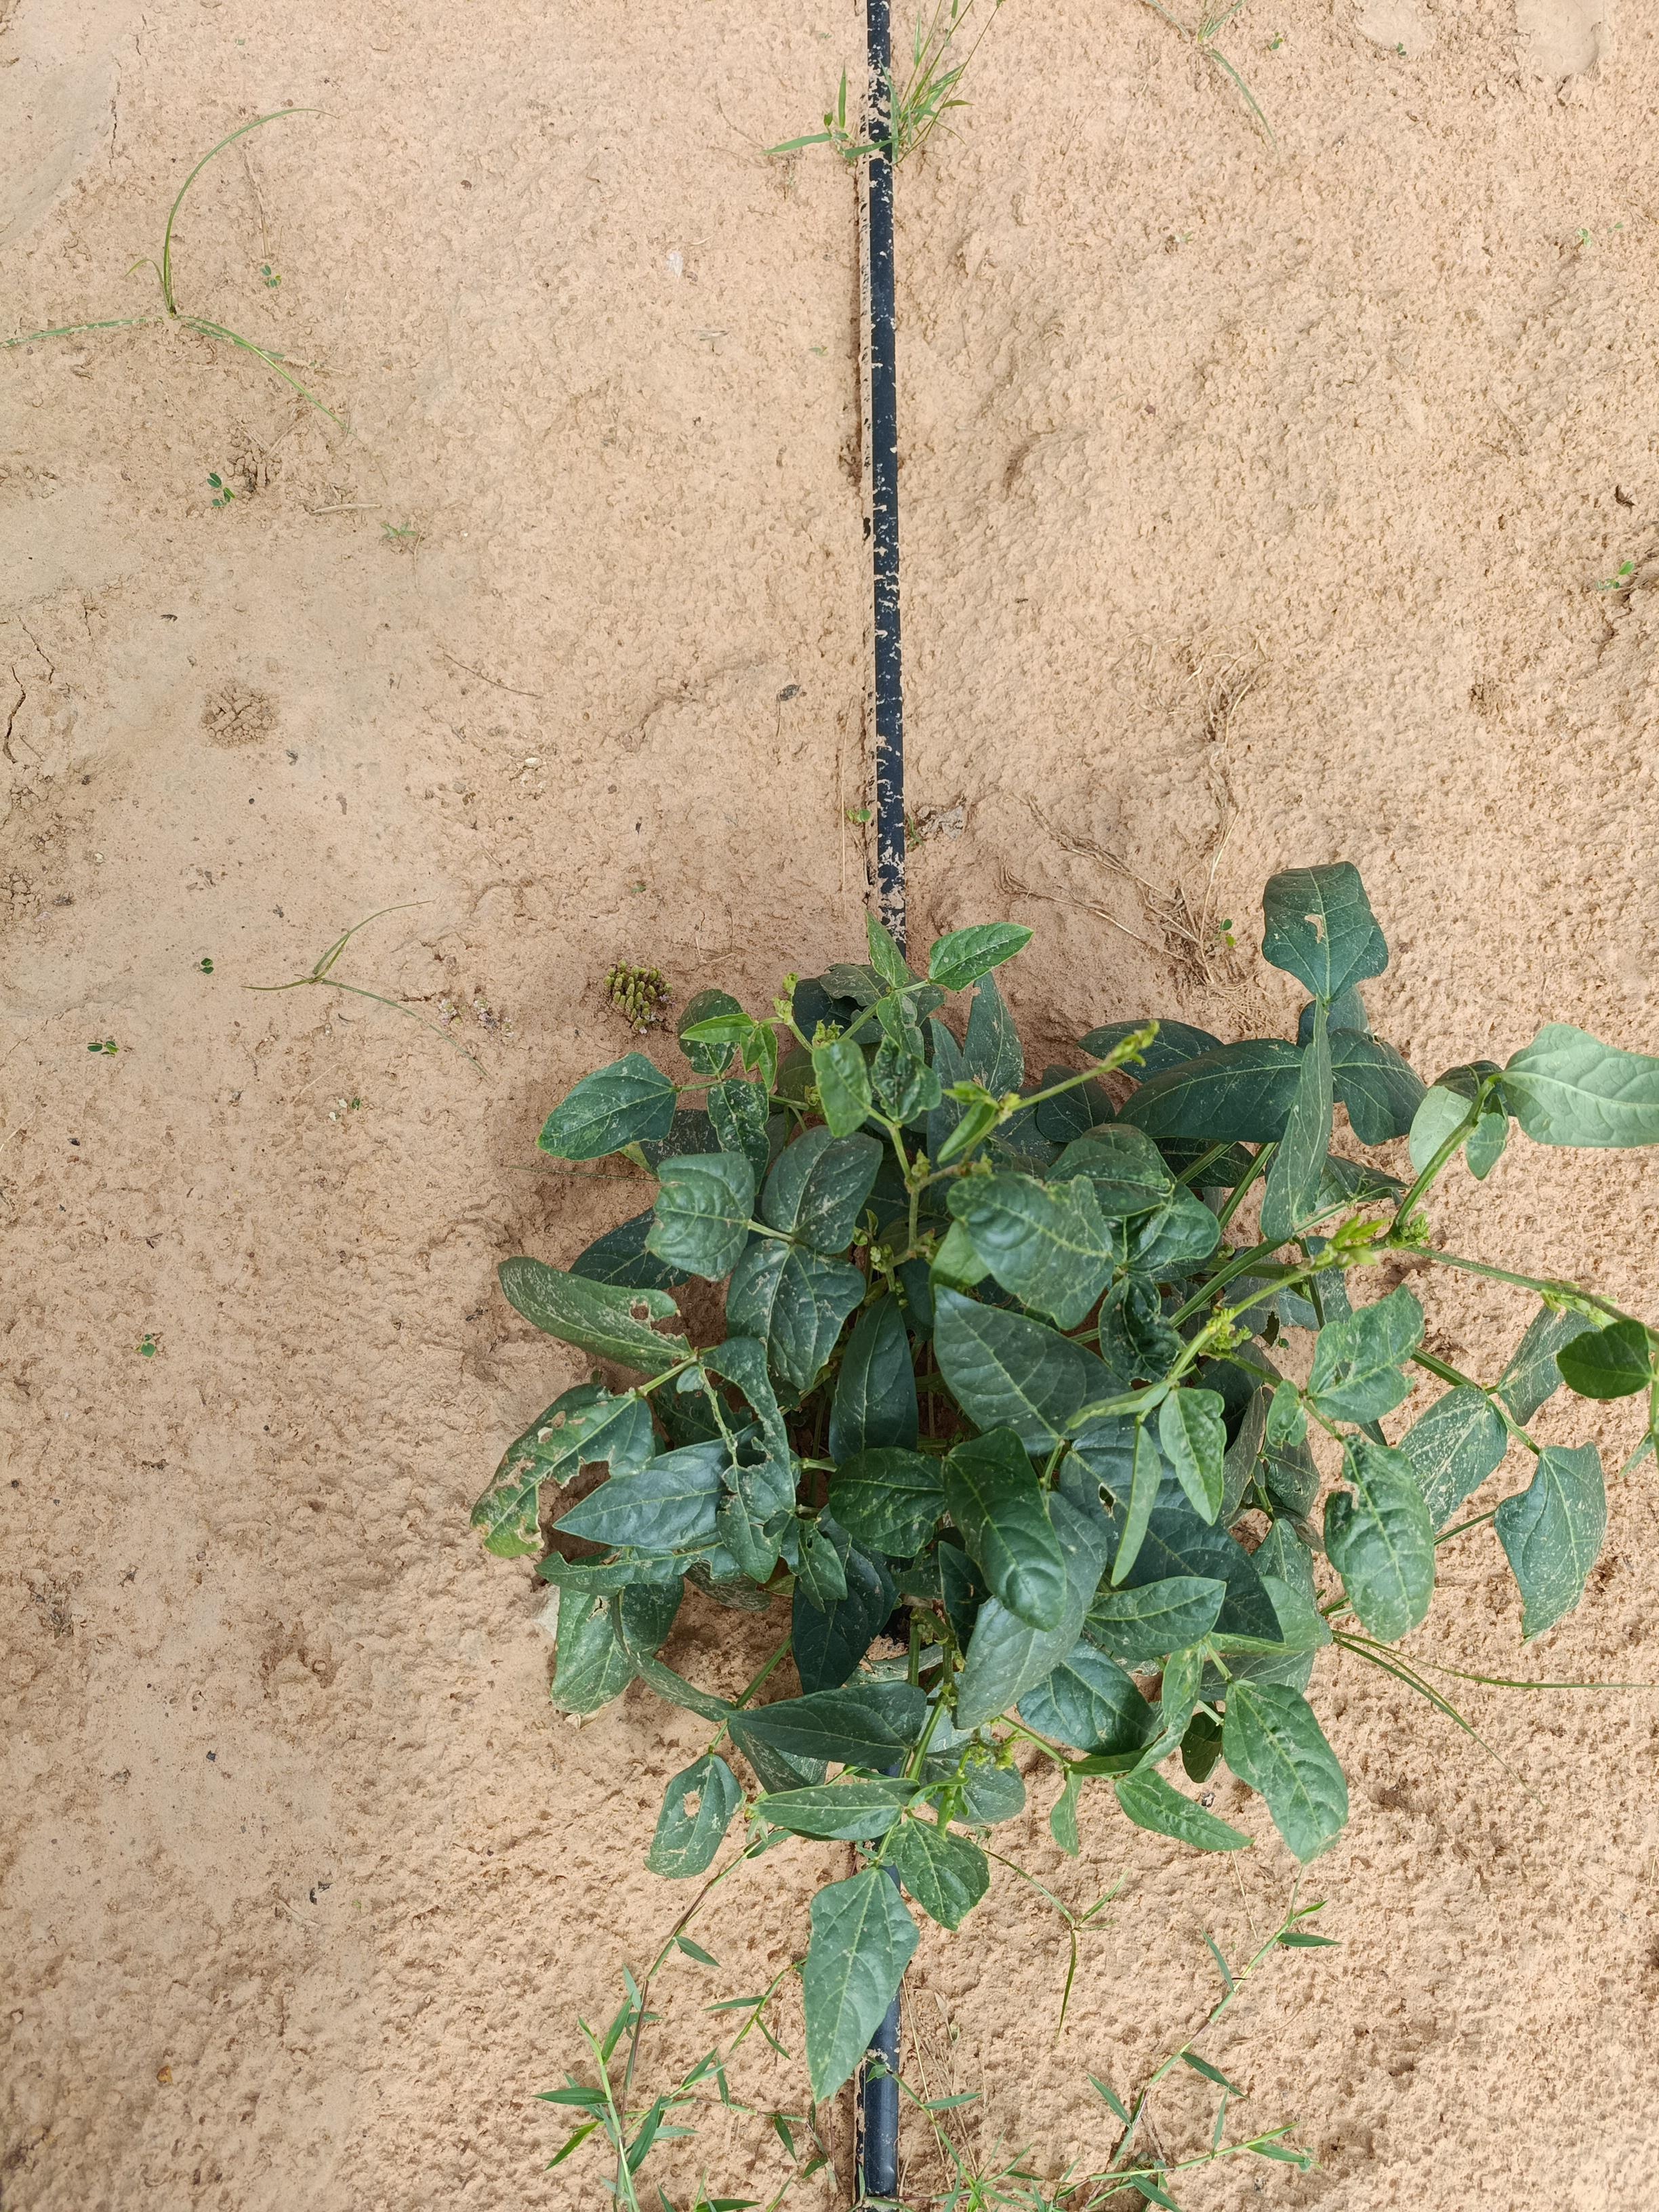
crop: cowpea
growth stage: vegetative
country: Nigeria
